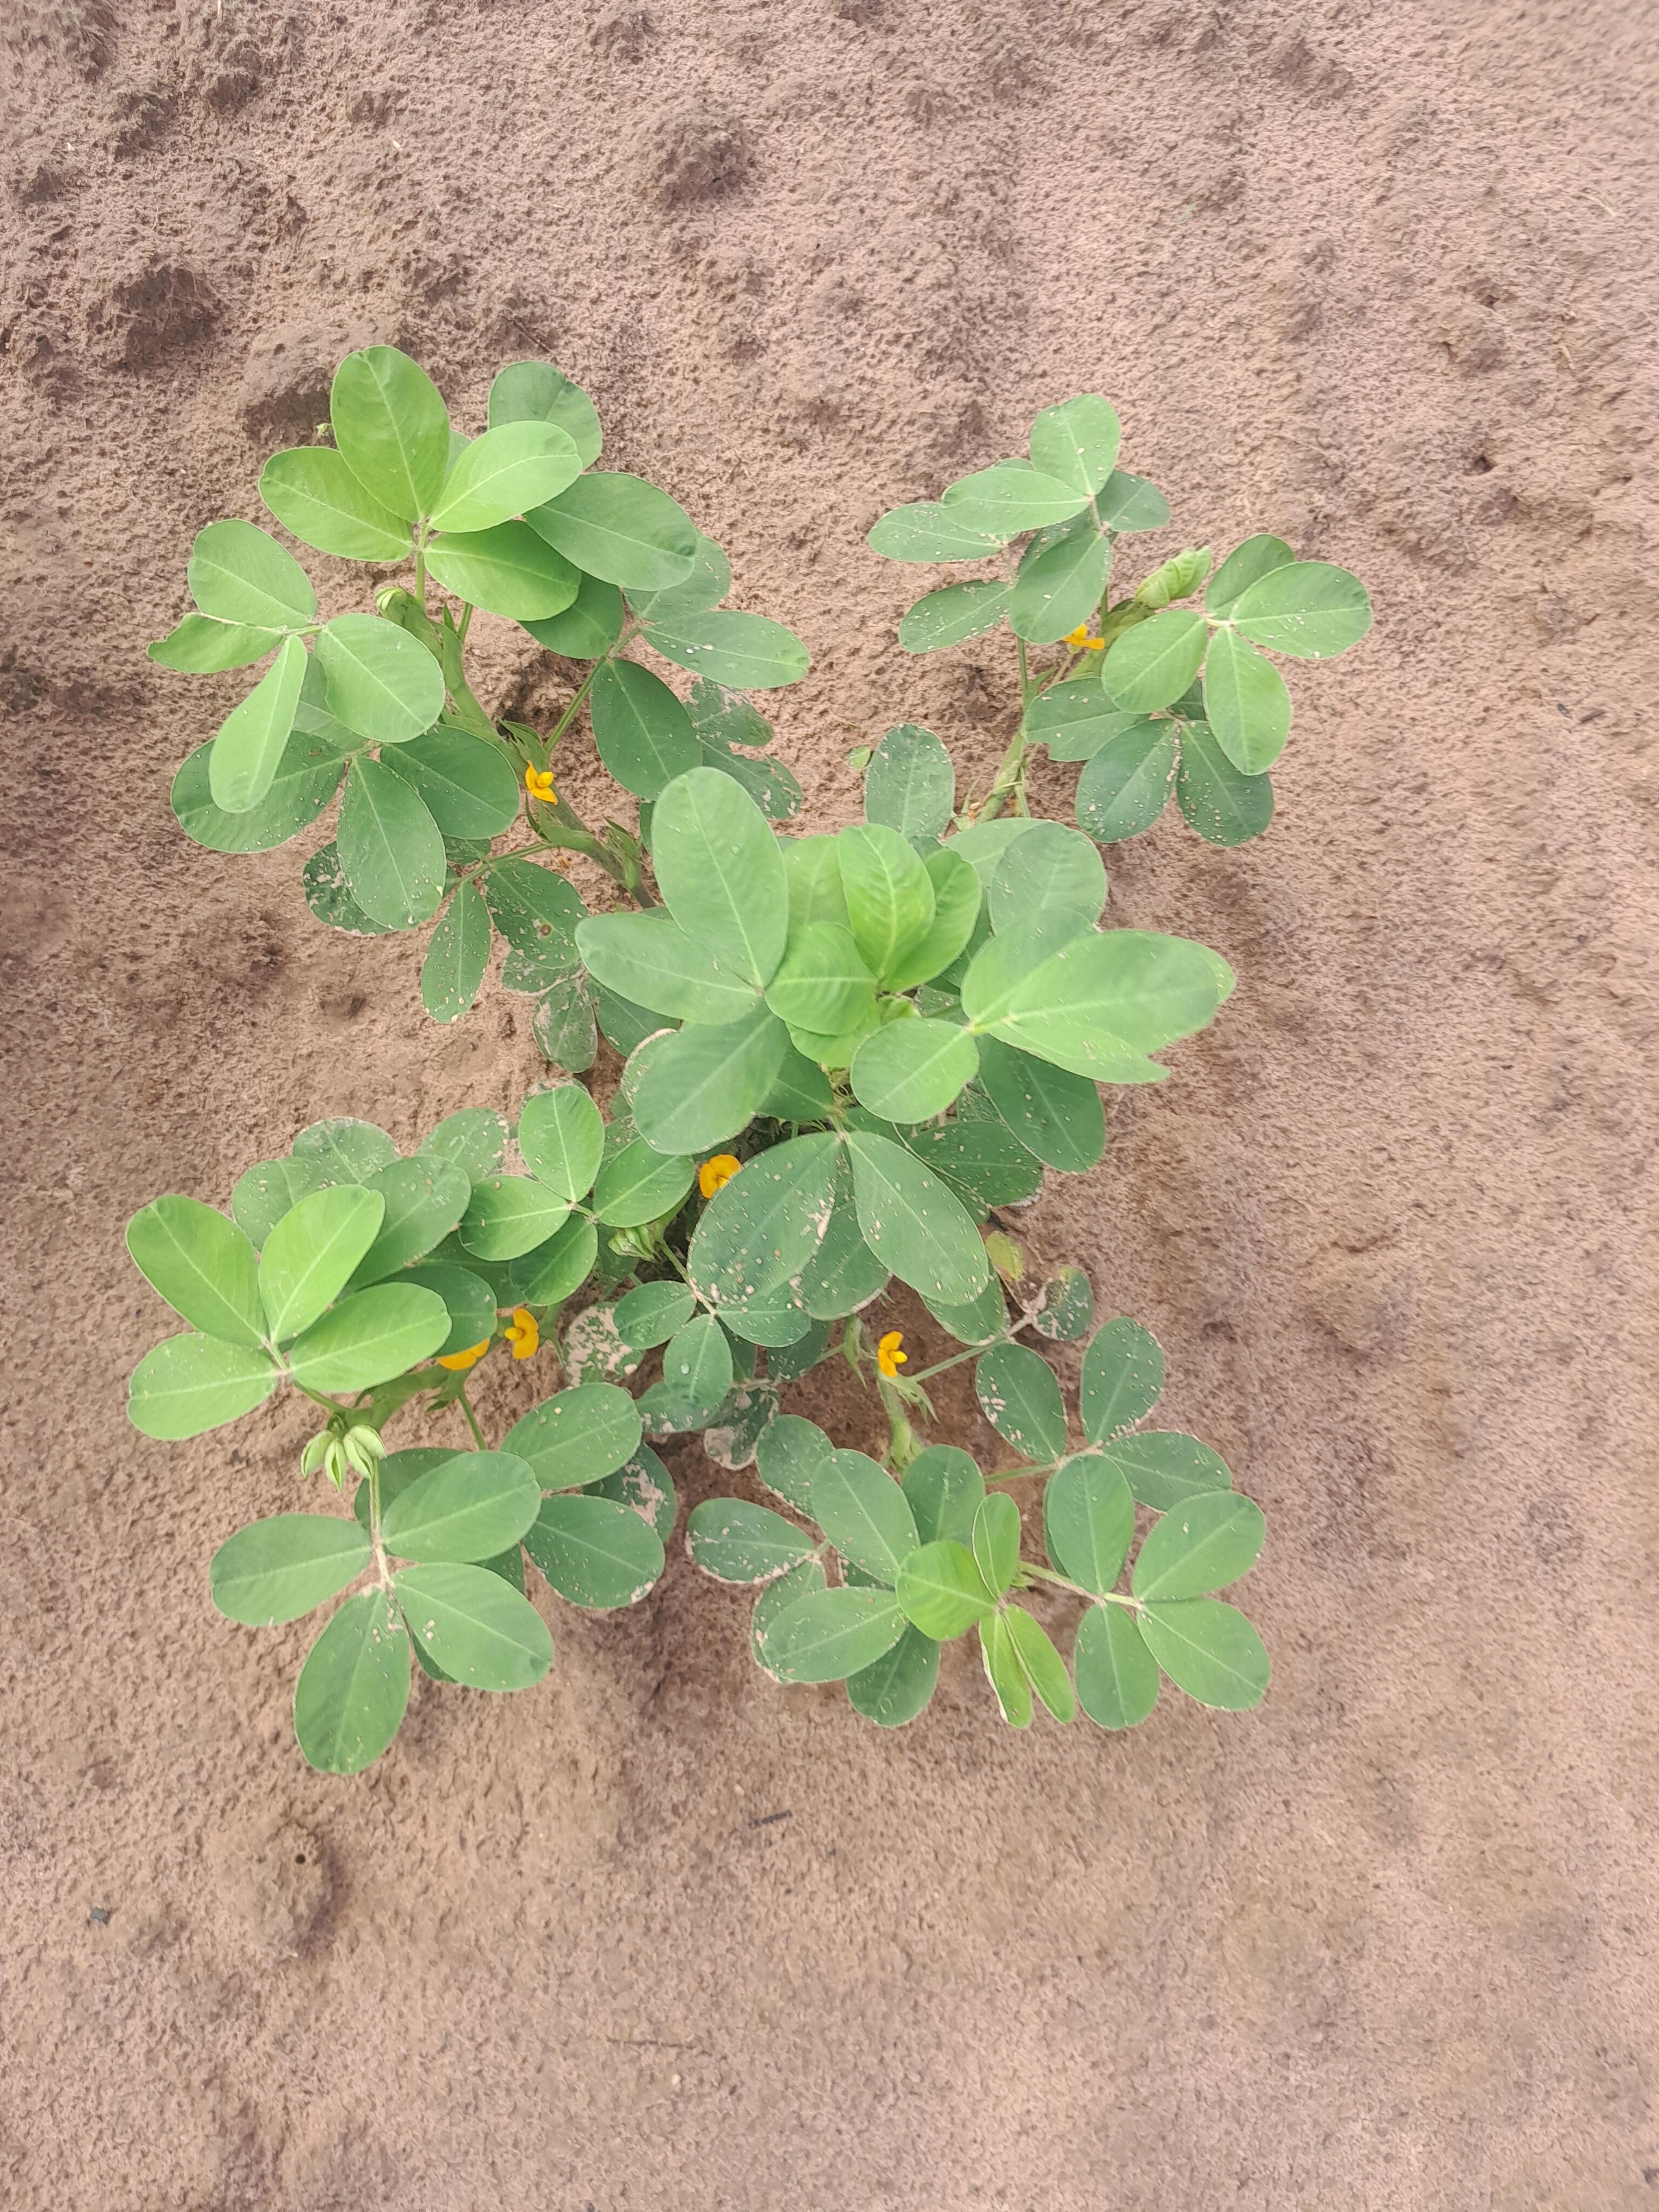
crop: groundnut
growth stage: flowering
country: Senegal
